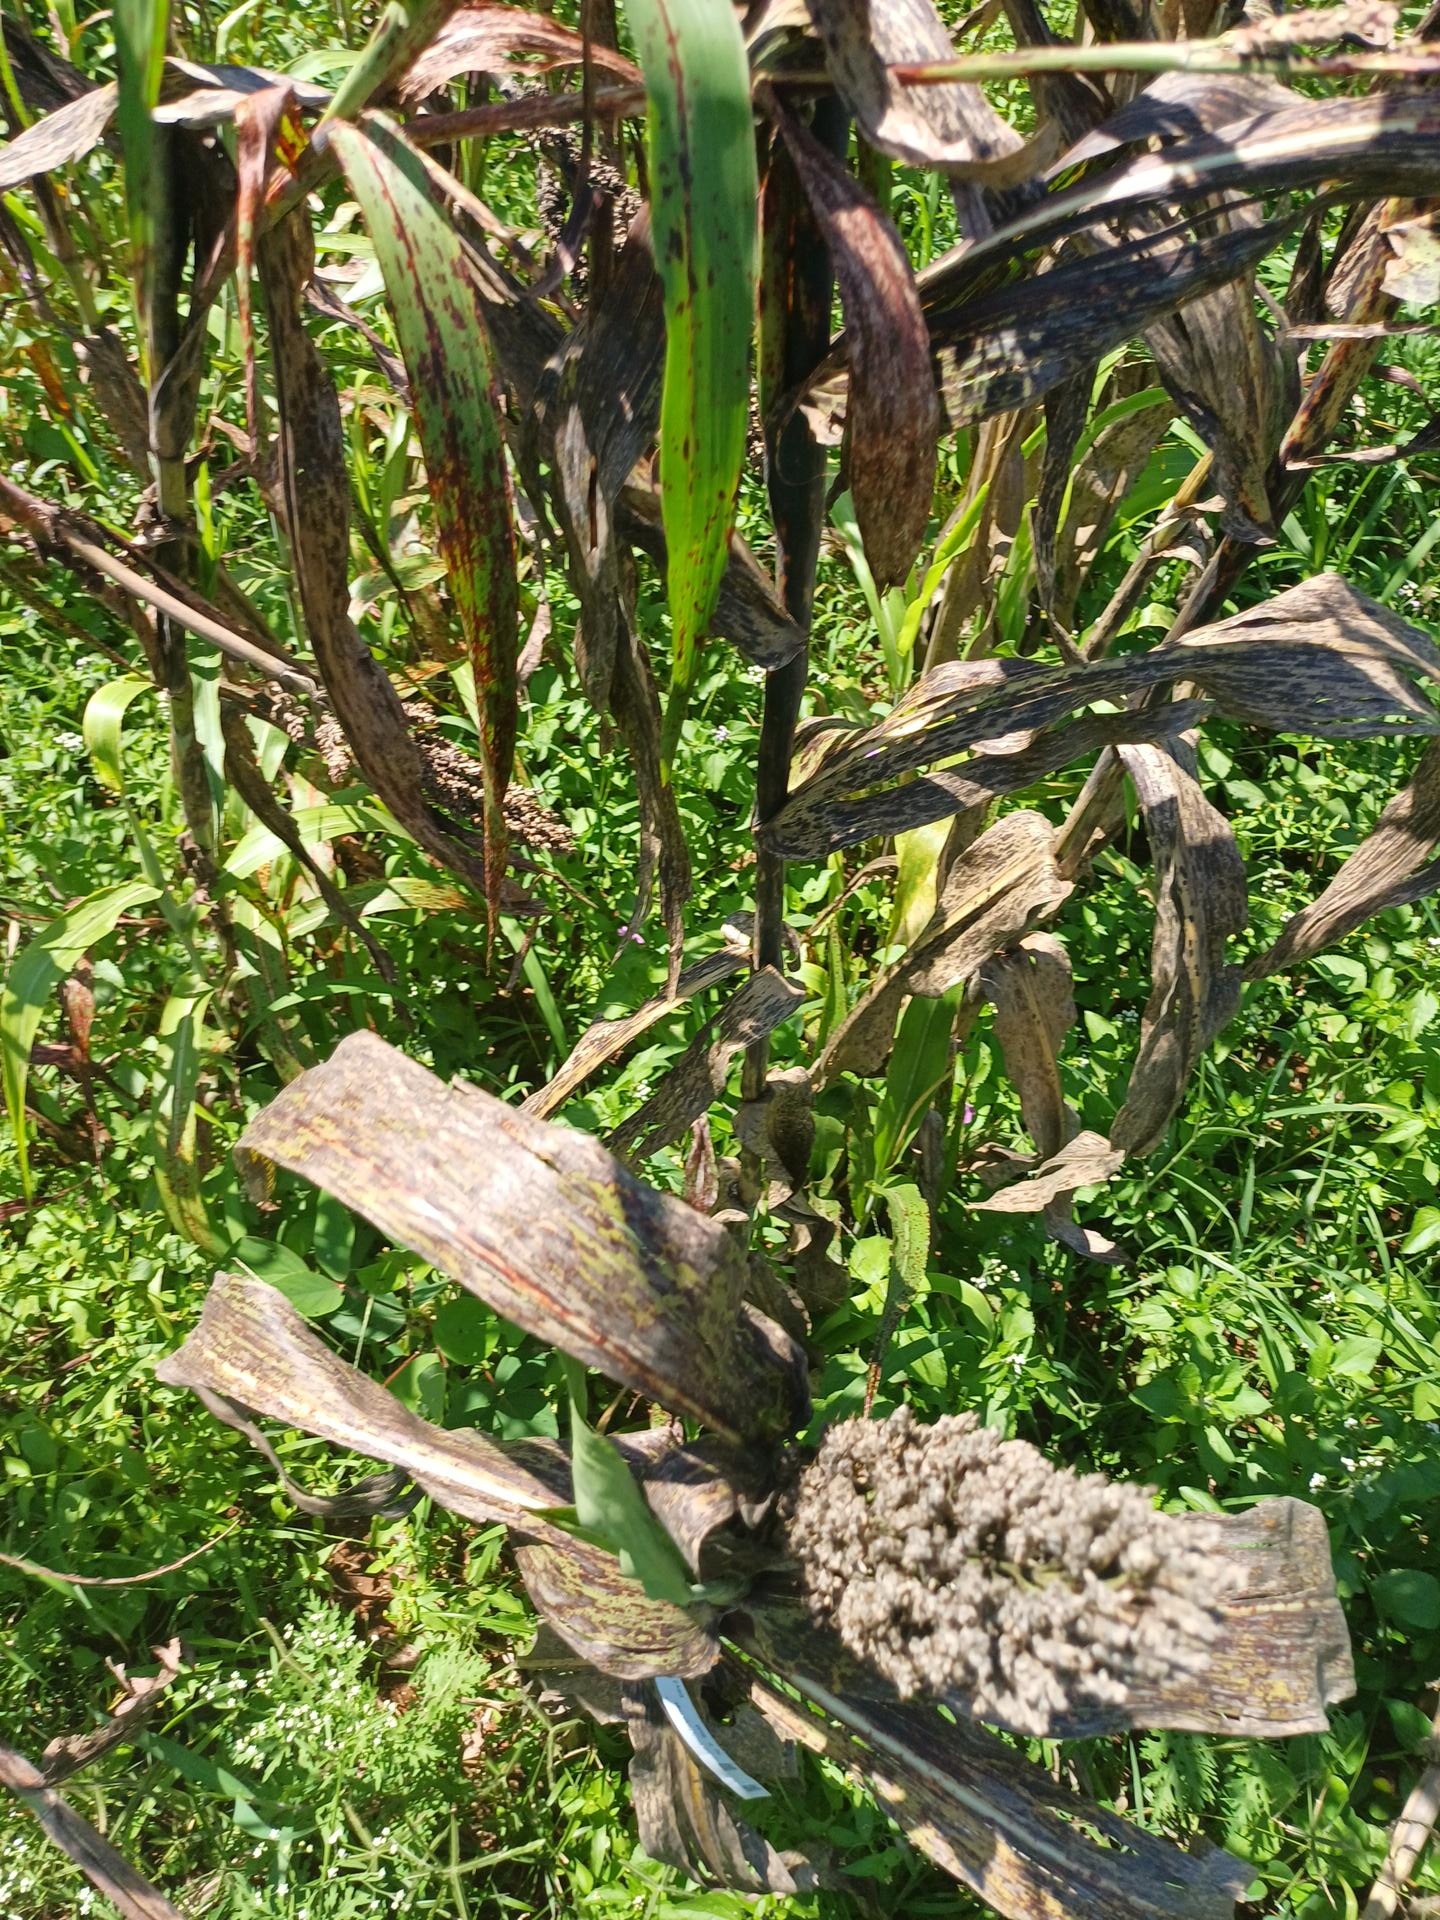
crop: sorghum
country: Kenya
